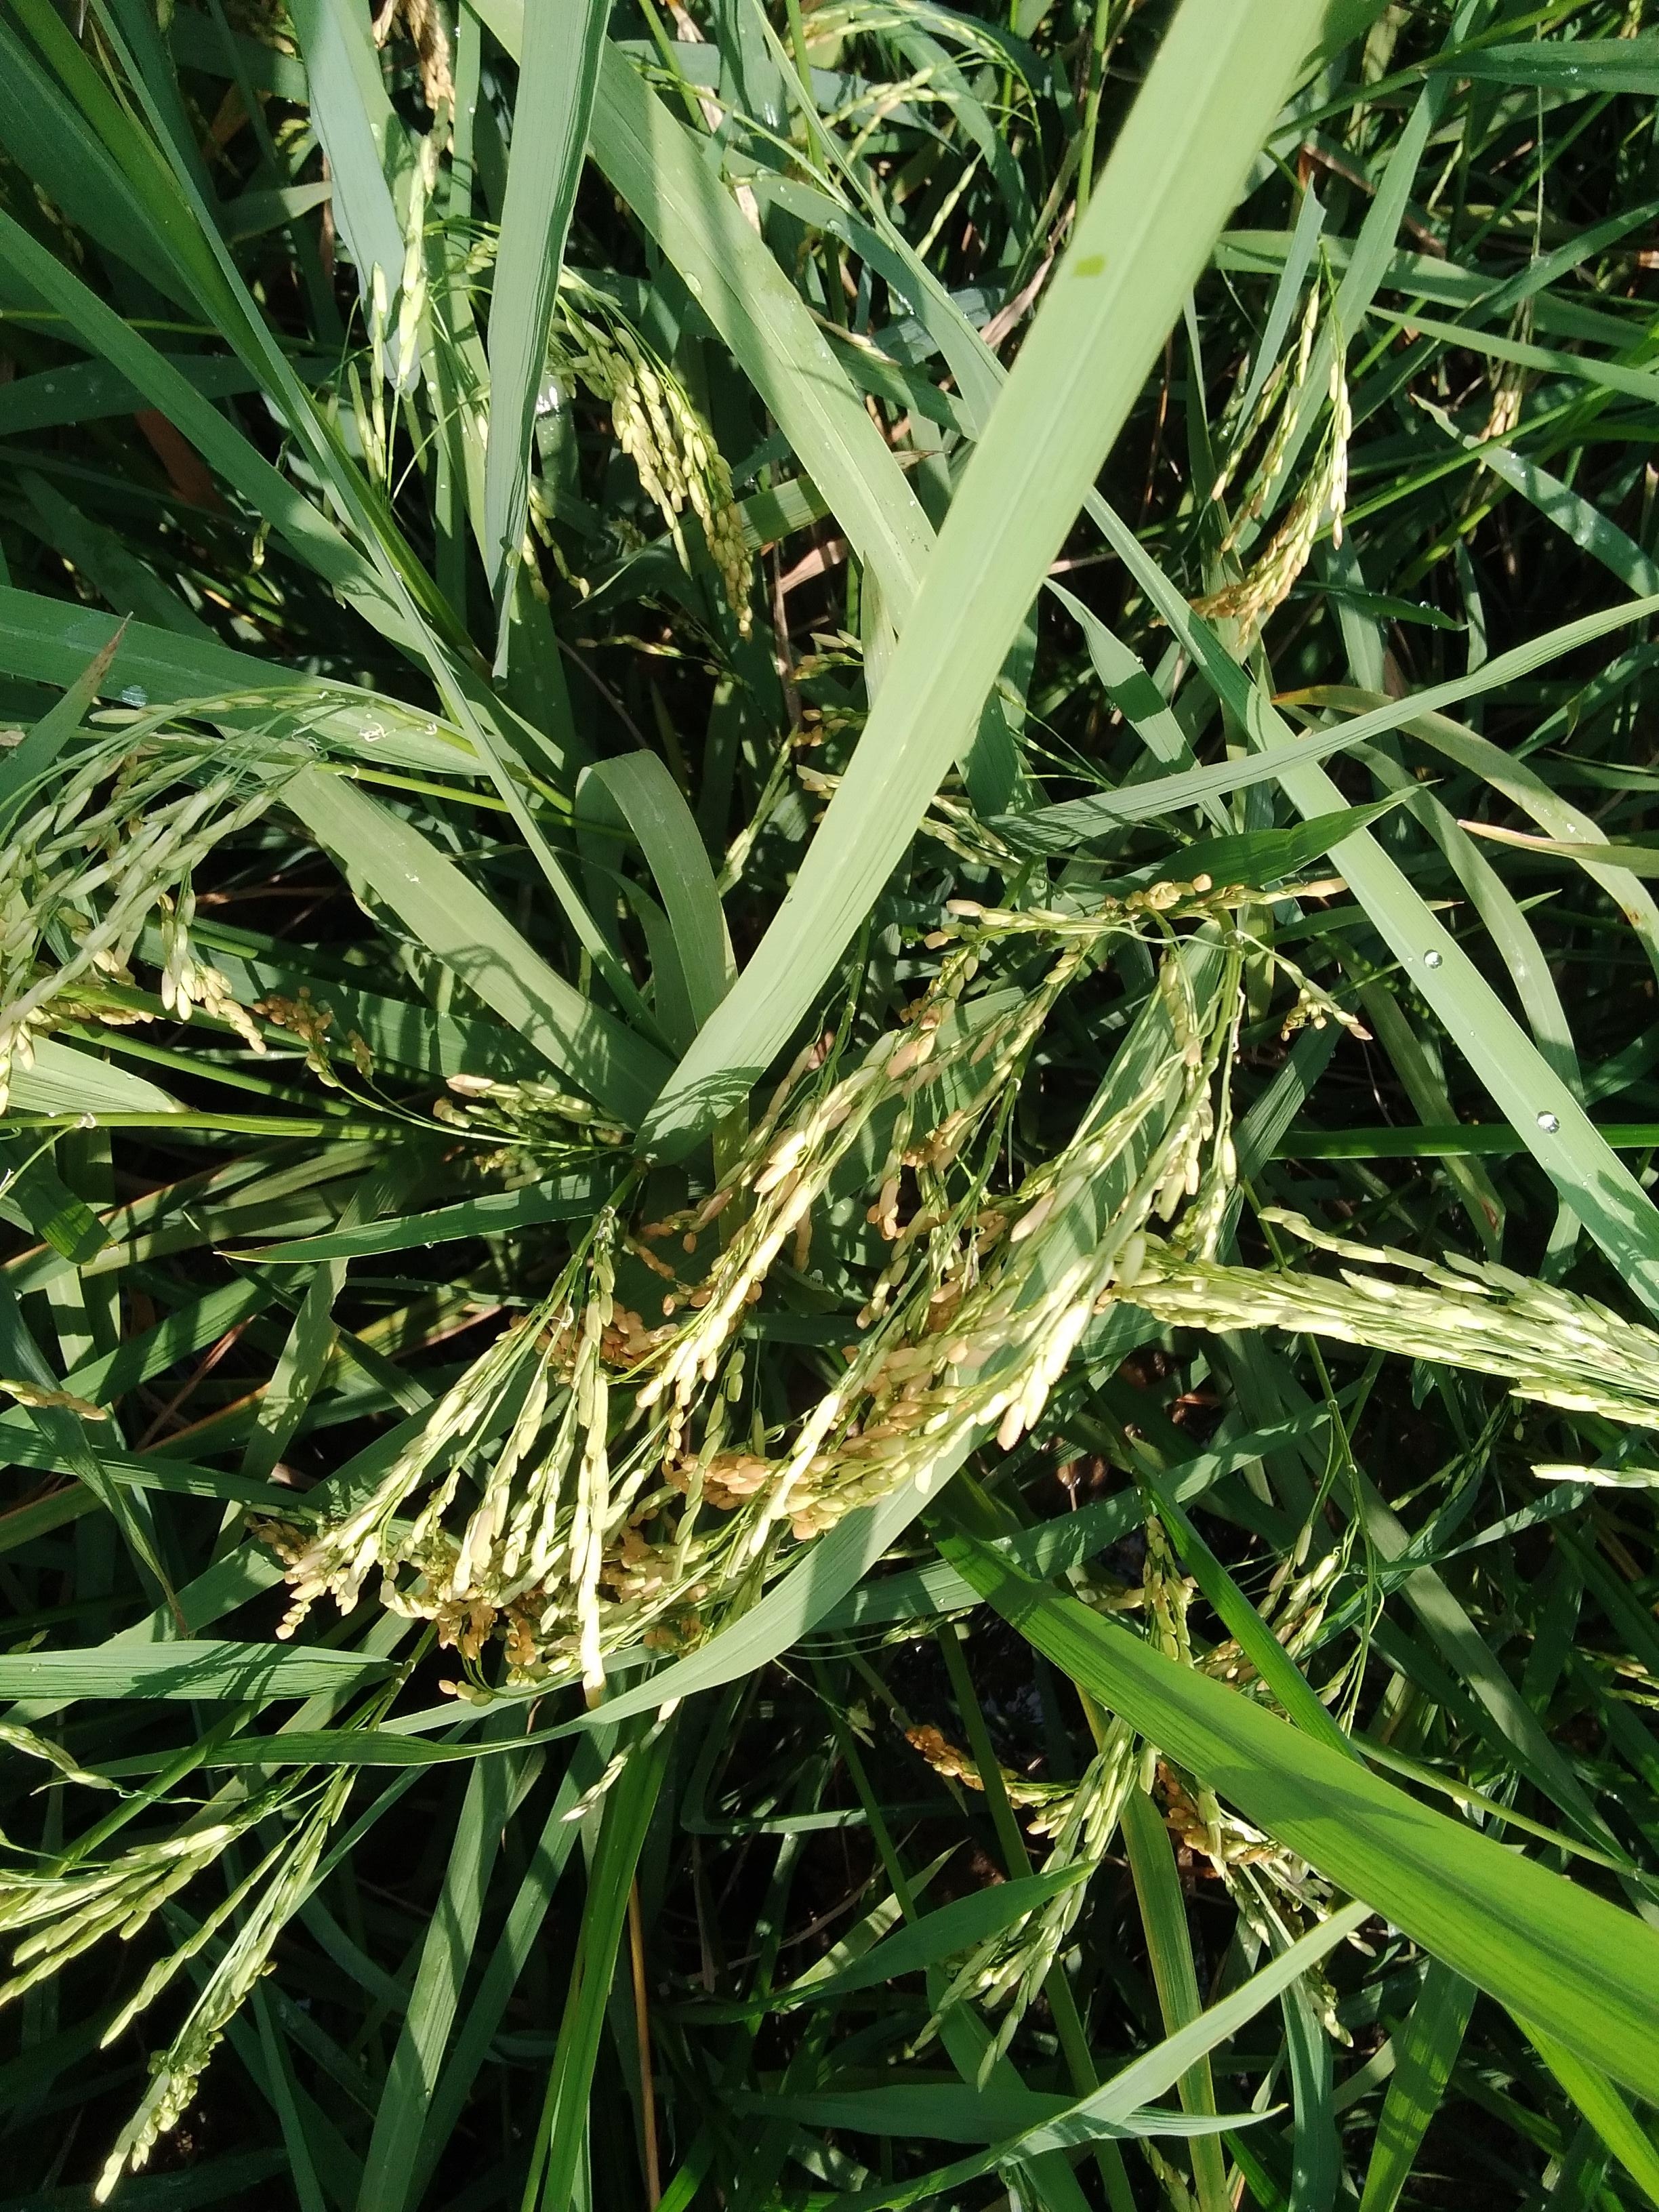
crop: rice
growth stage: ripening
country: Nigeria
